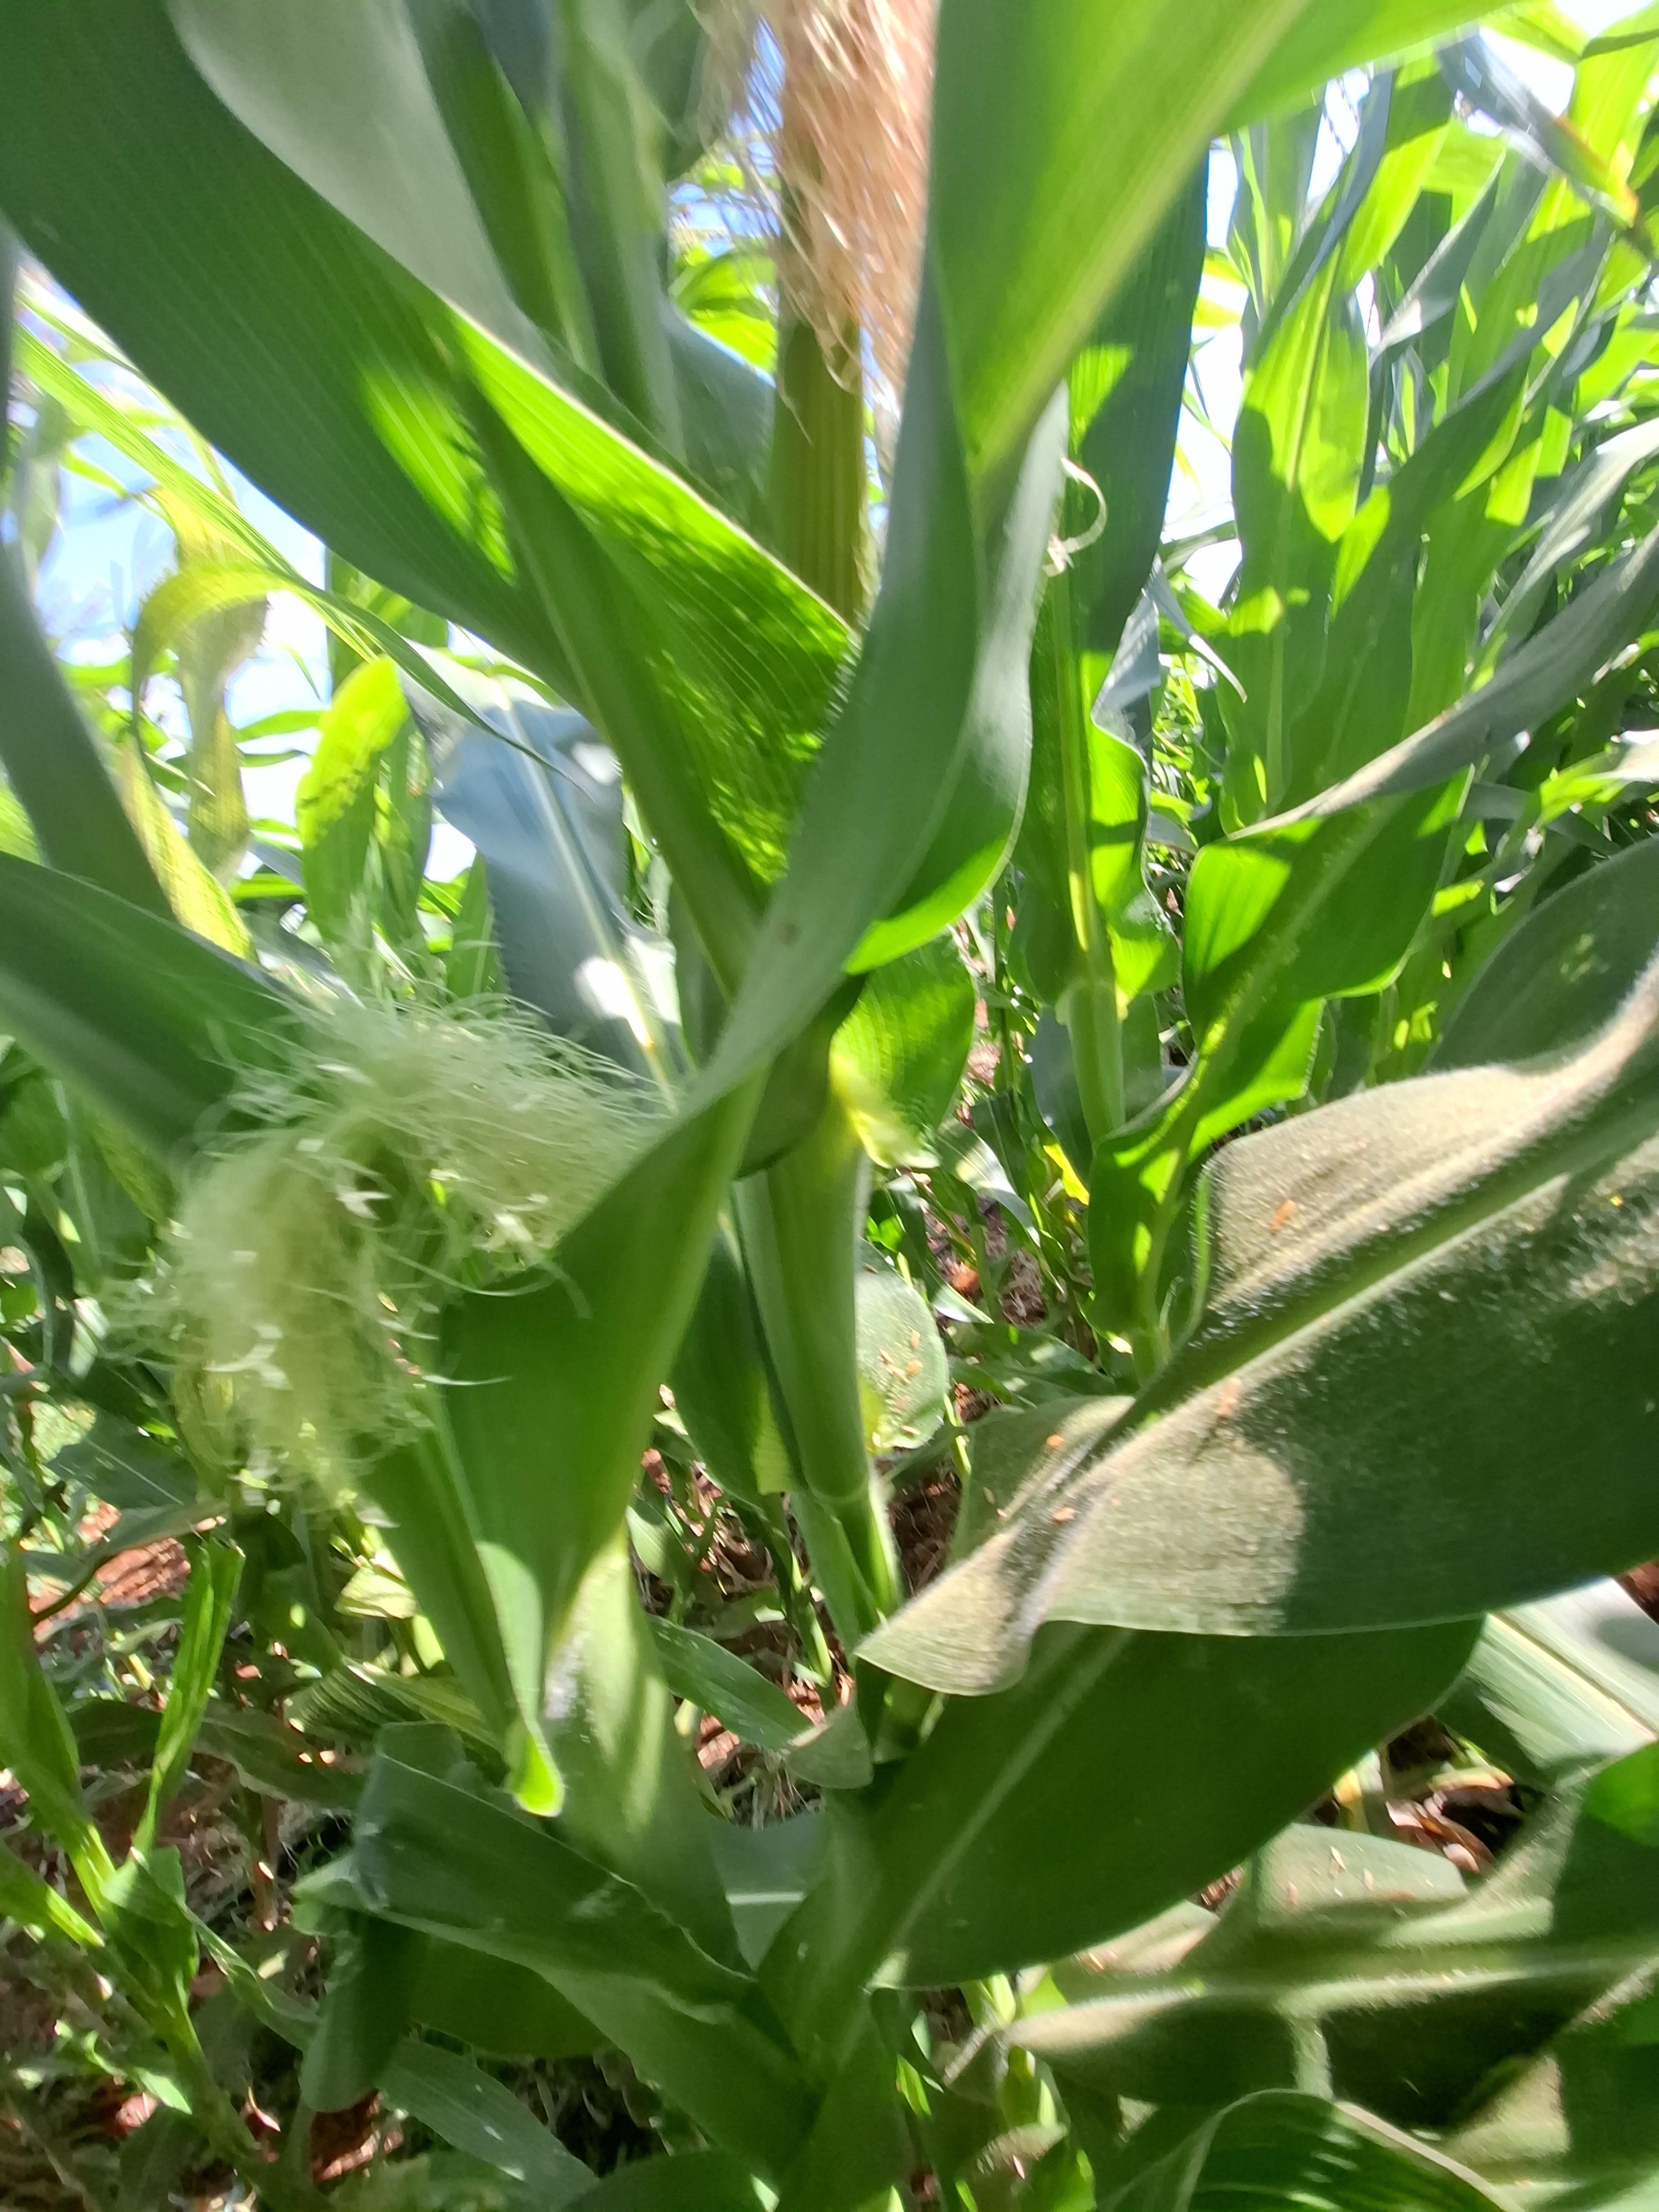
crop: maize
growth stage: flowering
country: Kenya
